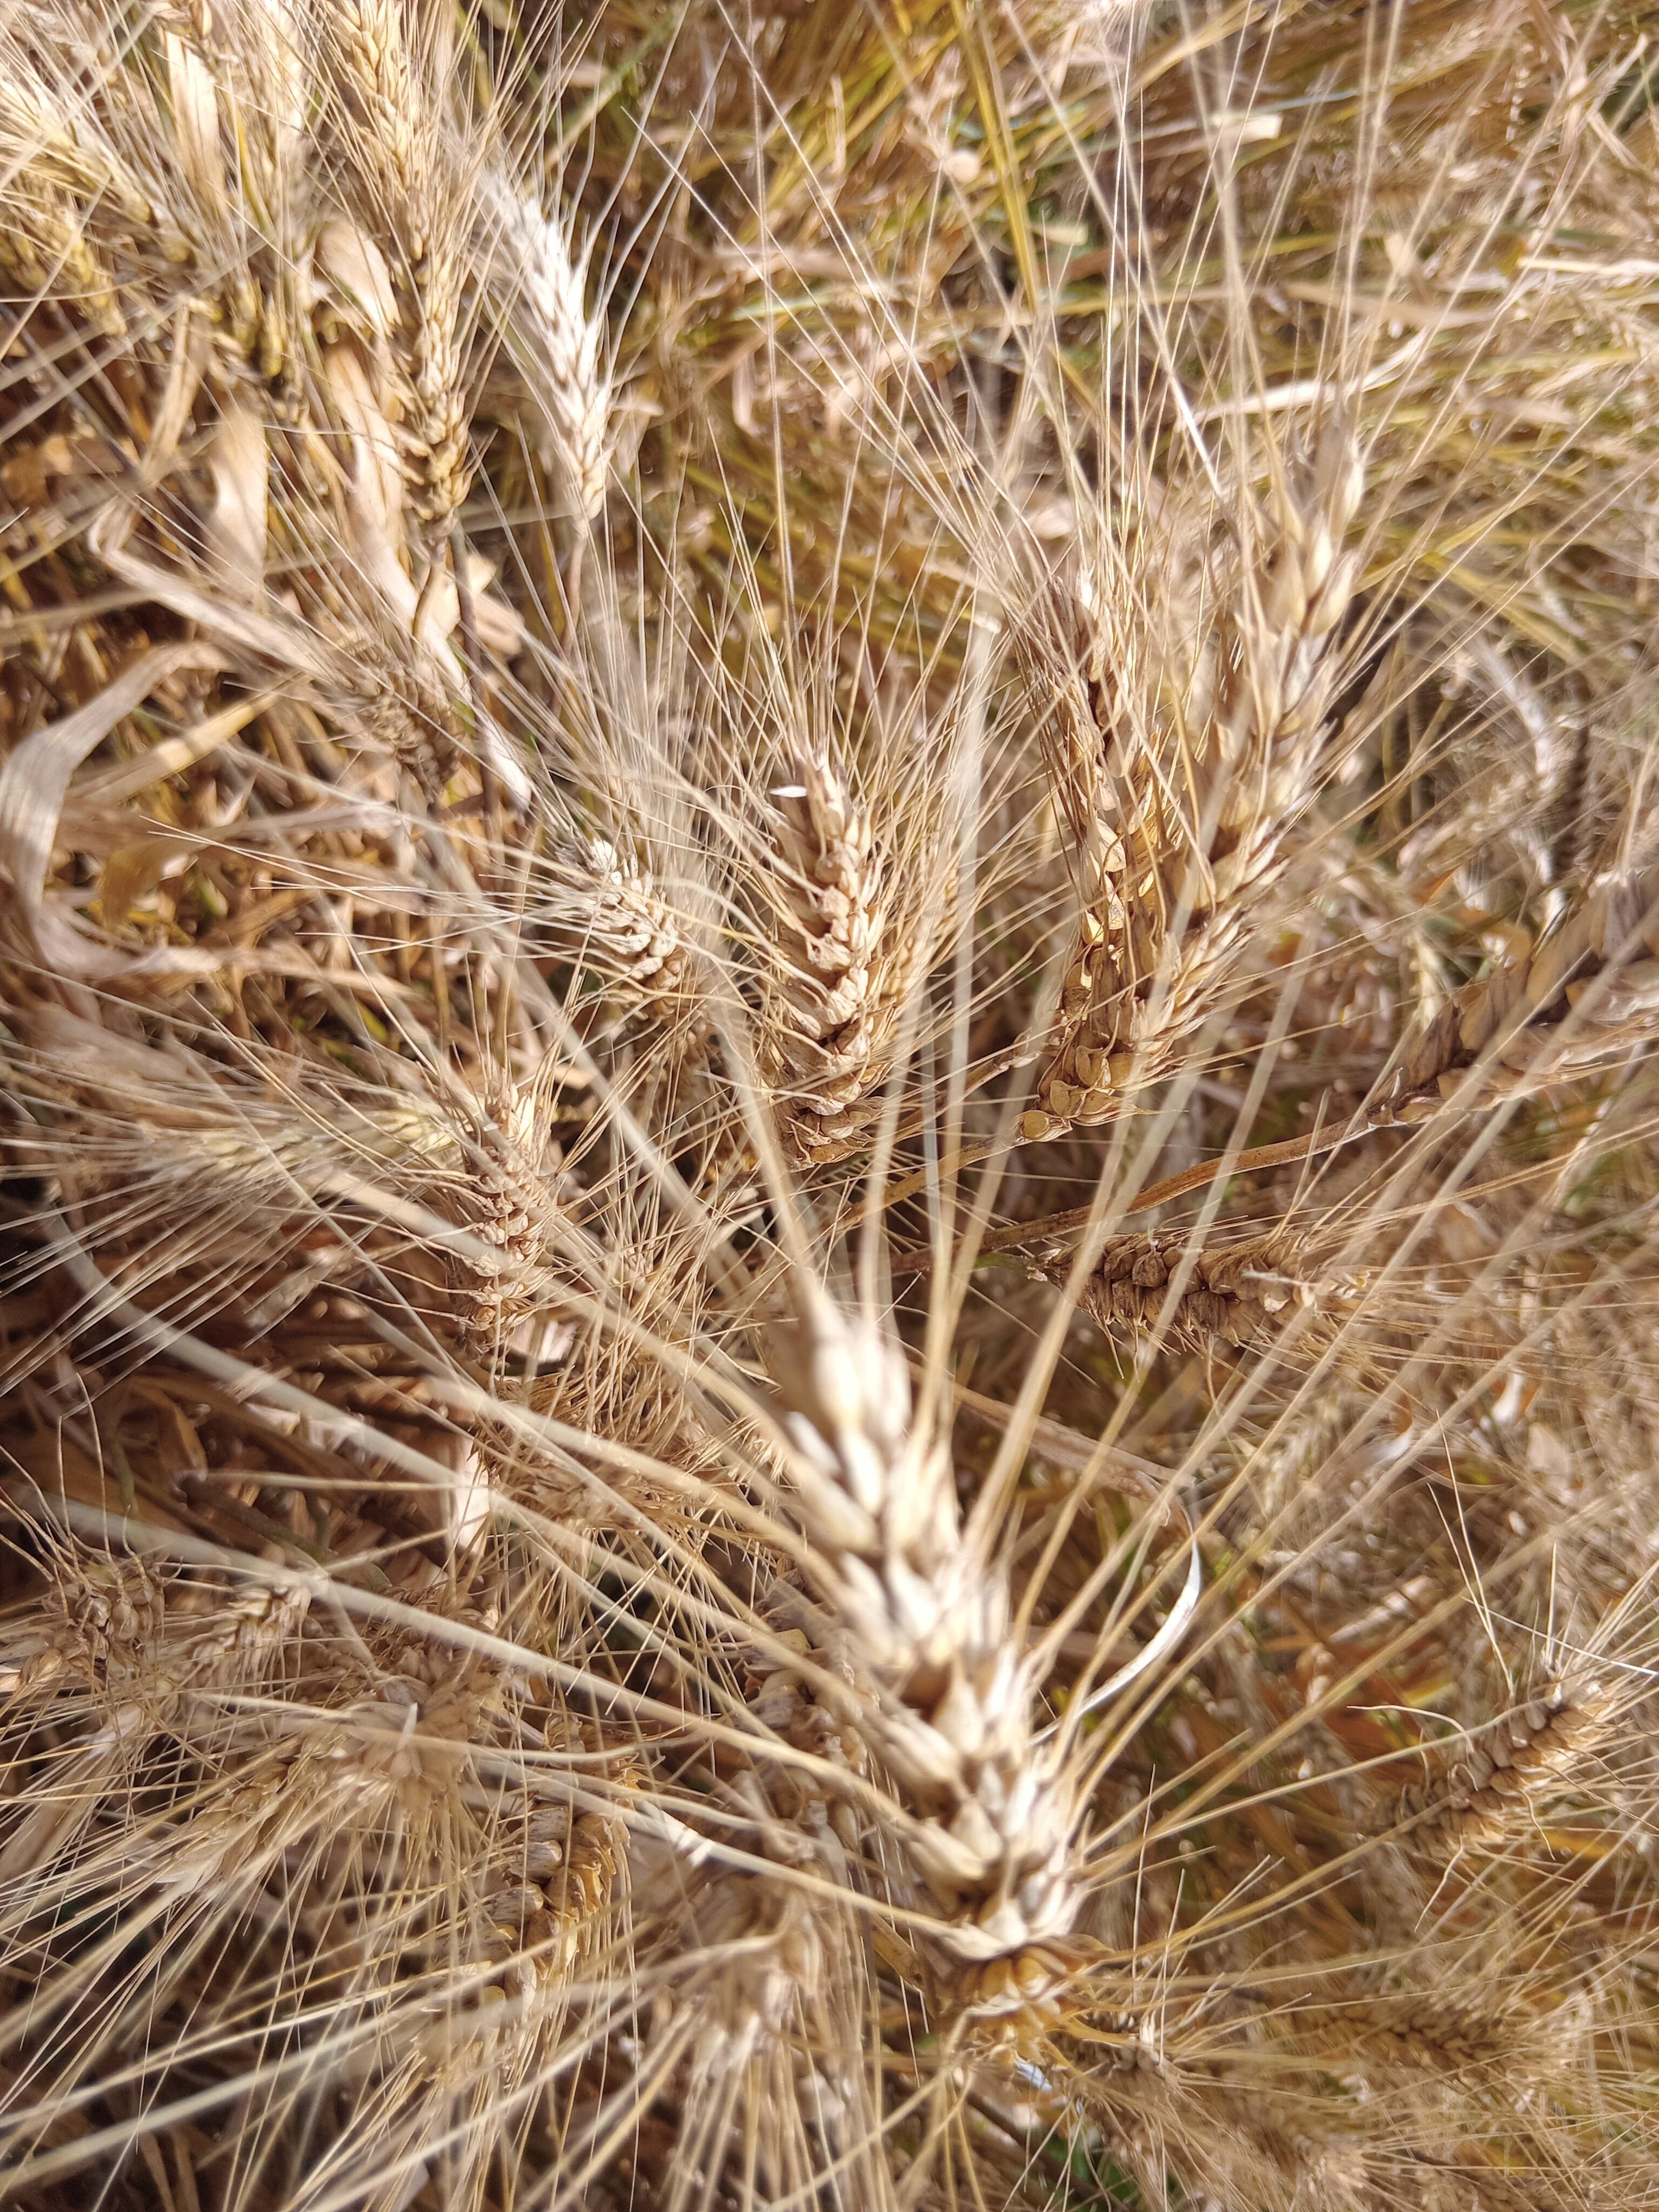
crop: wheat
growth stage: maturity
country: Kenya
